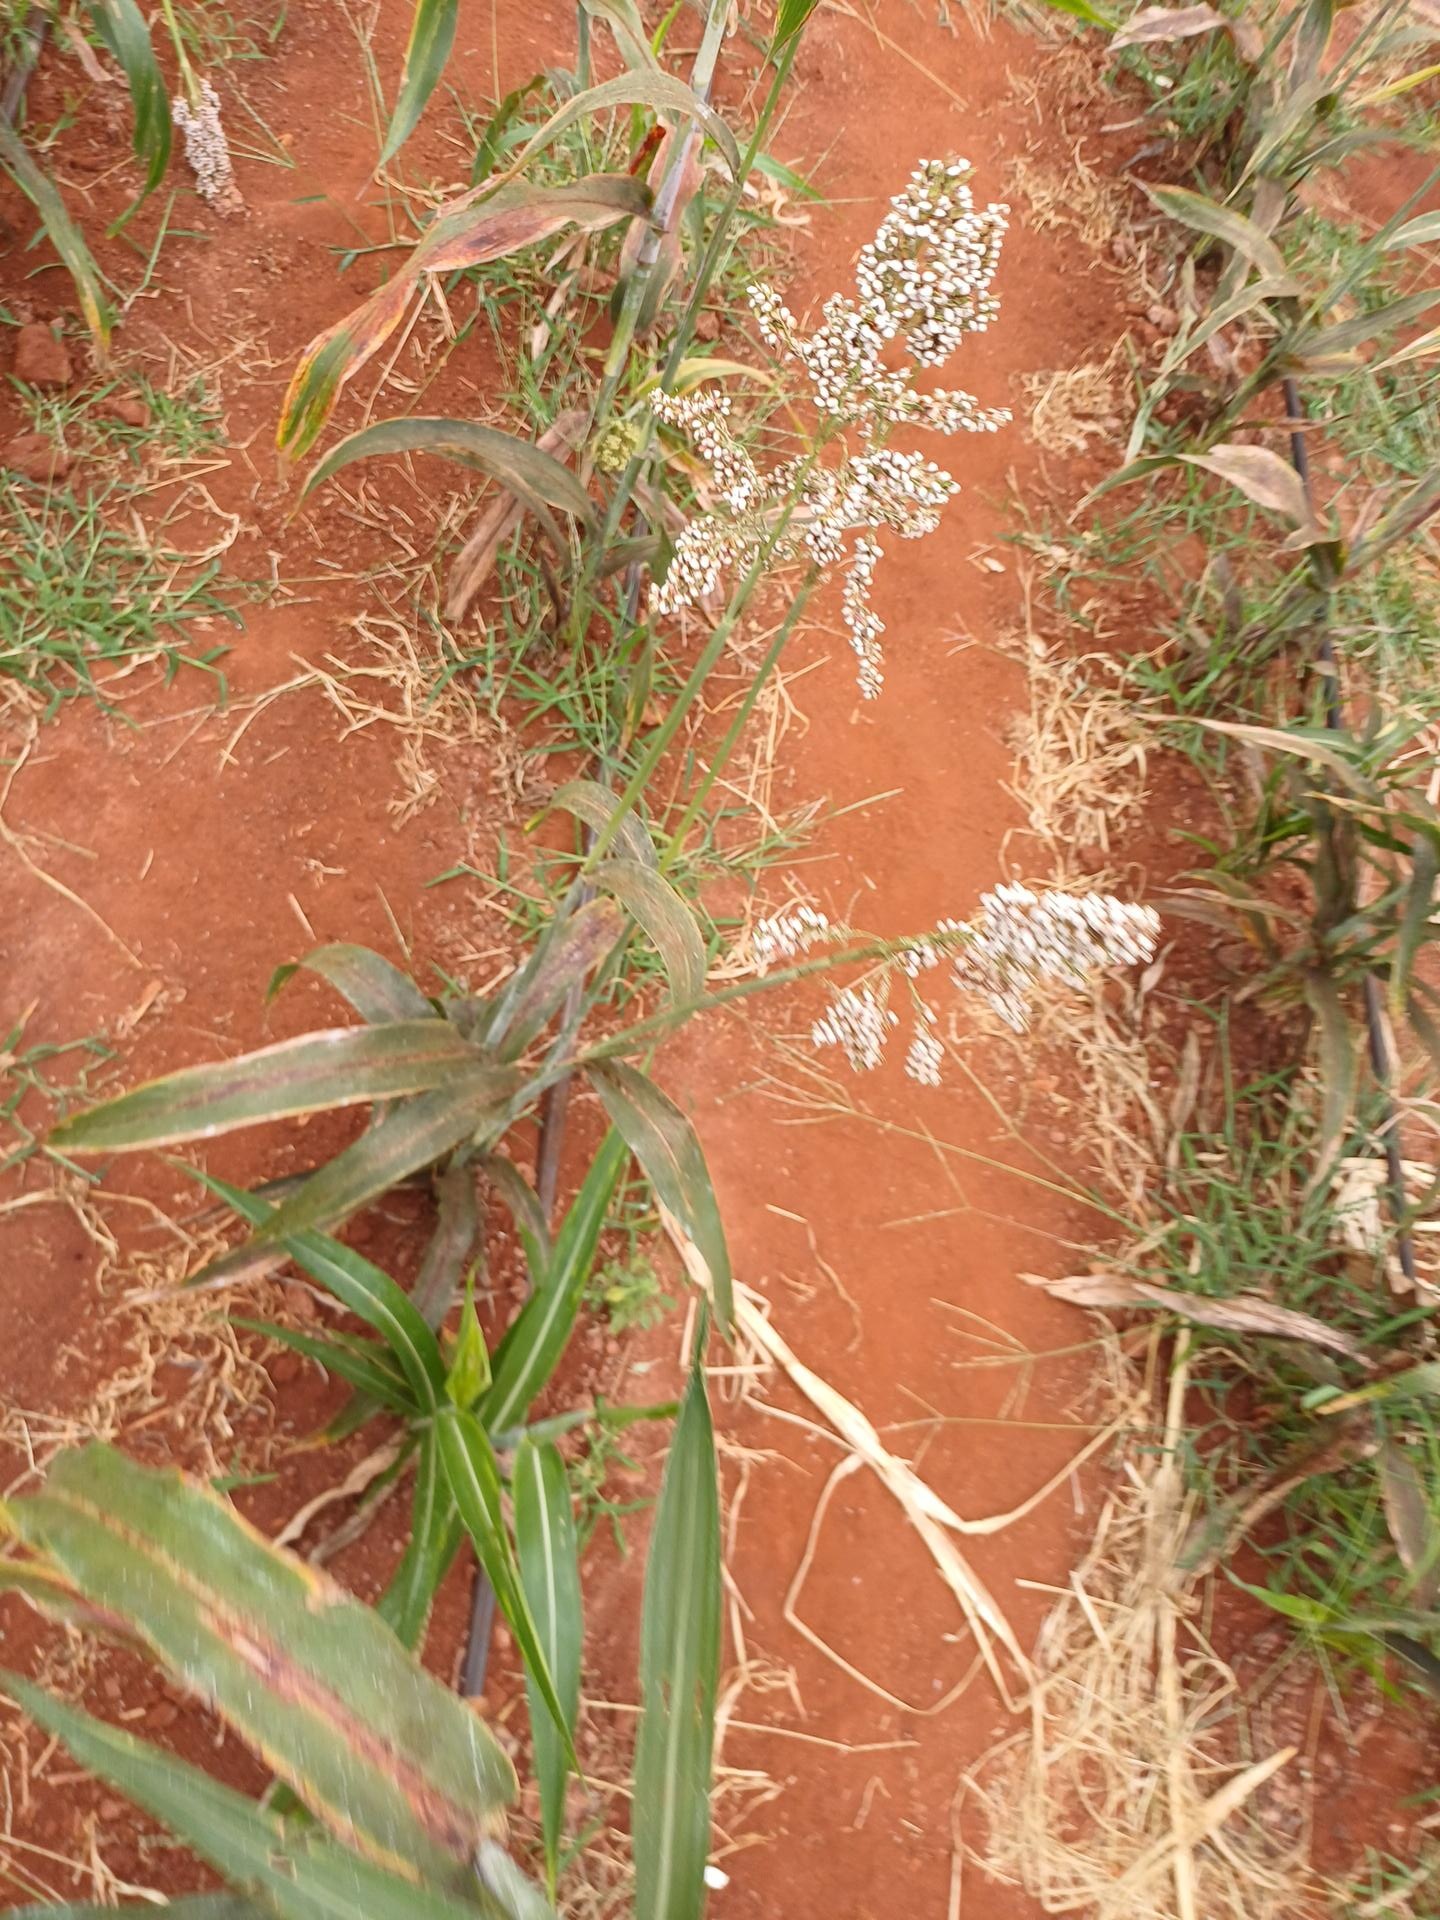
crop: sorghum
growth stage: maturity
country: Kenya
